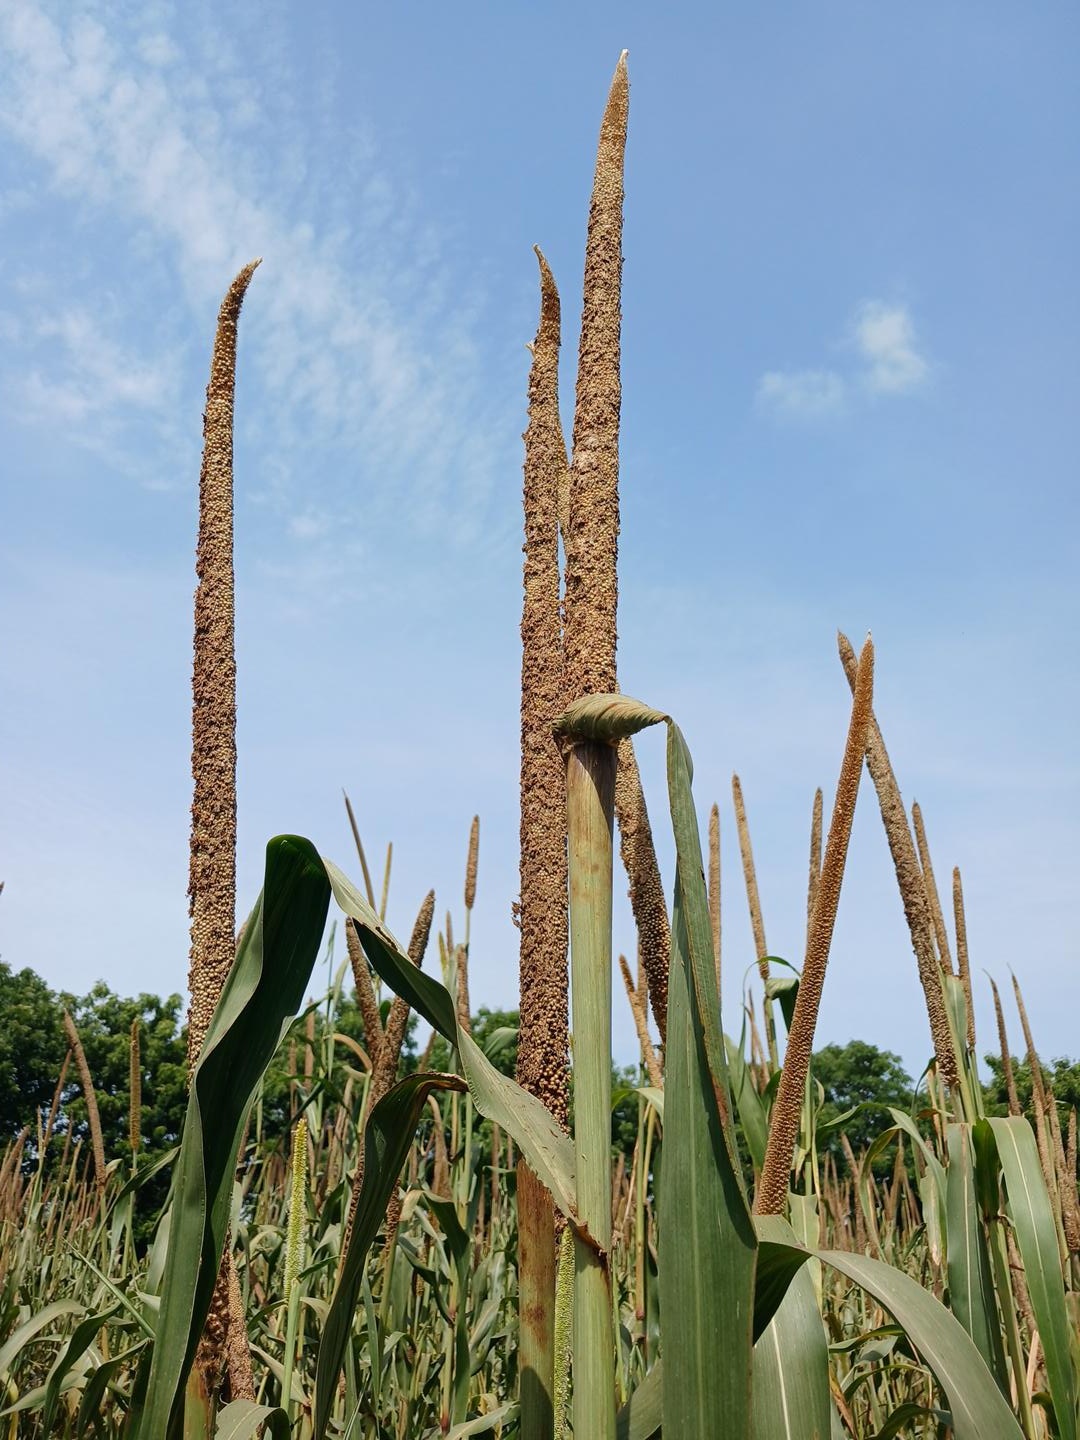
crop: pearl millet
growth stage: maturity
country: Senegal
